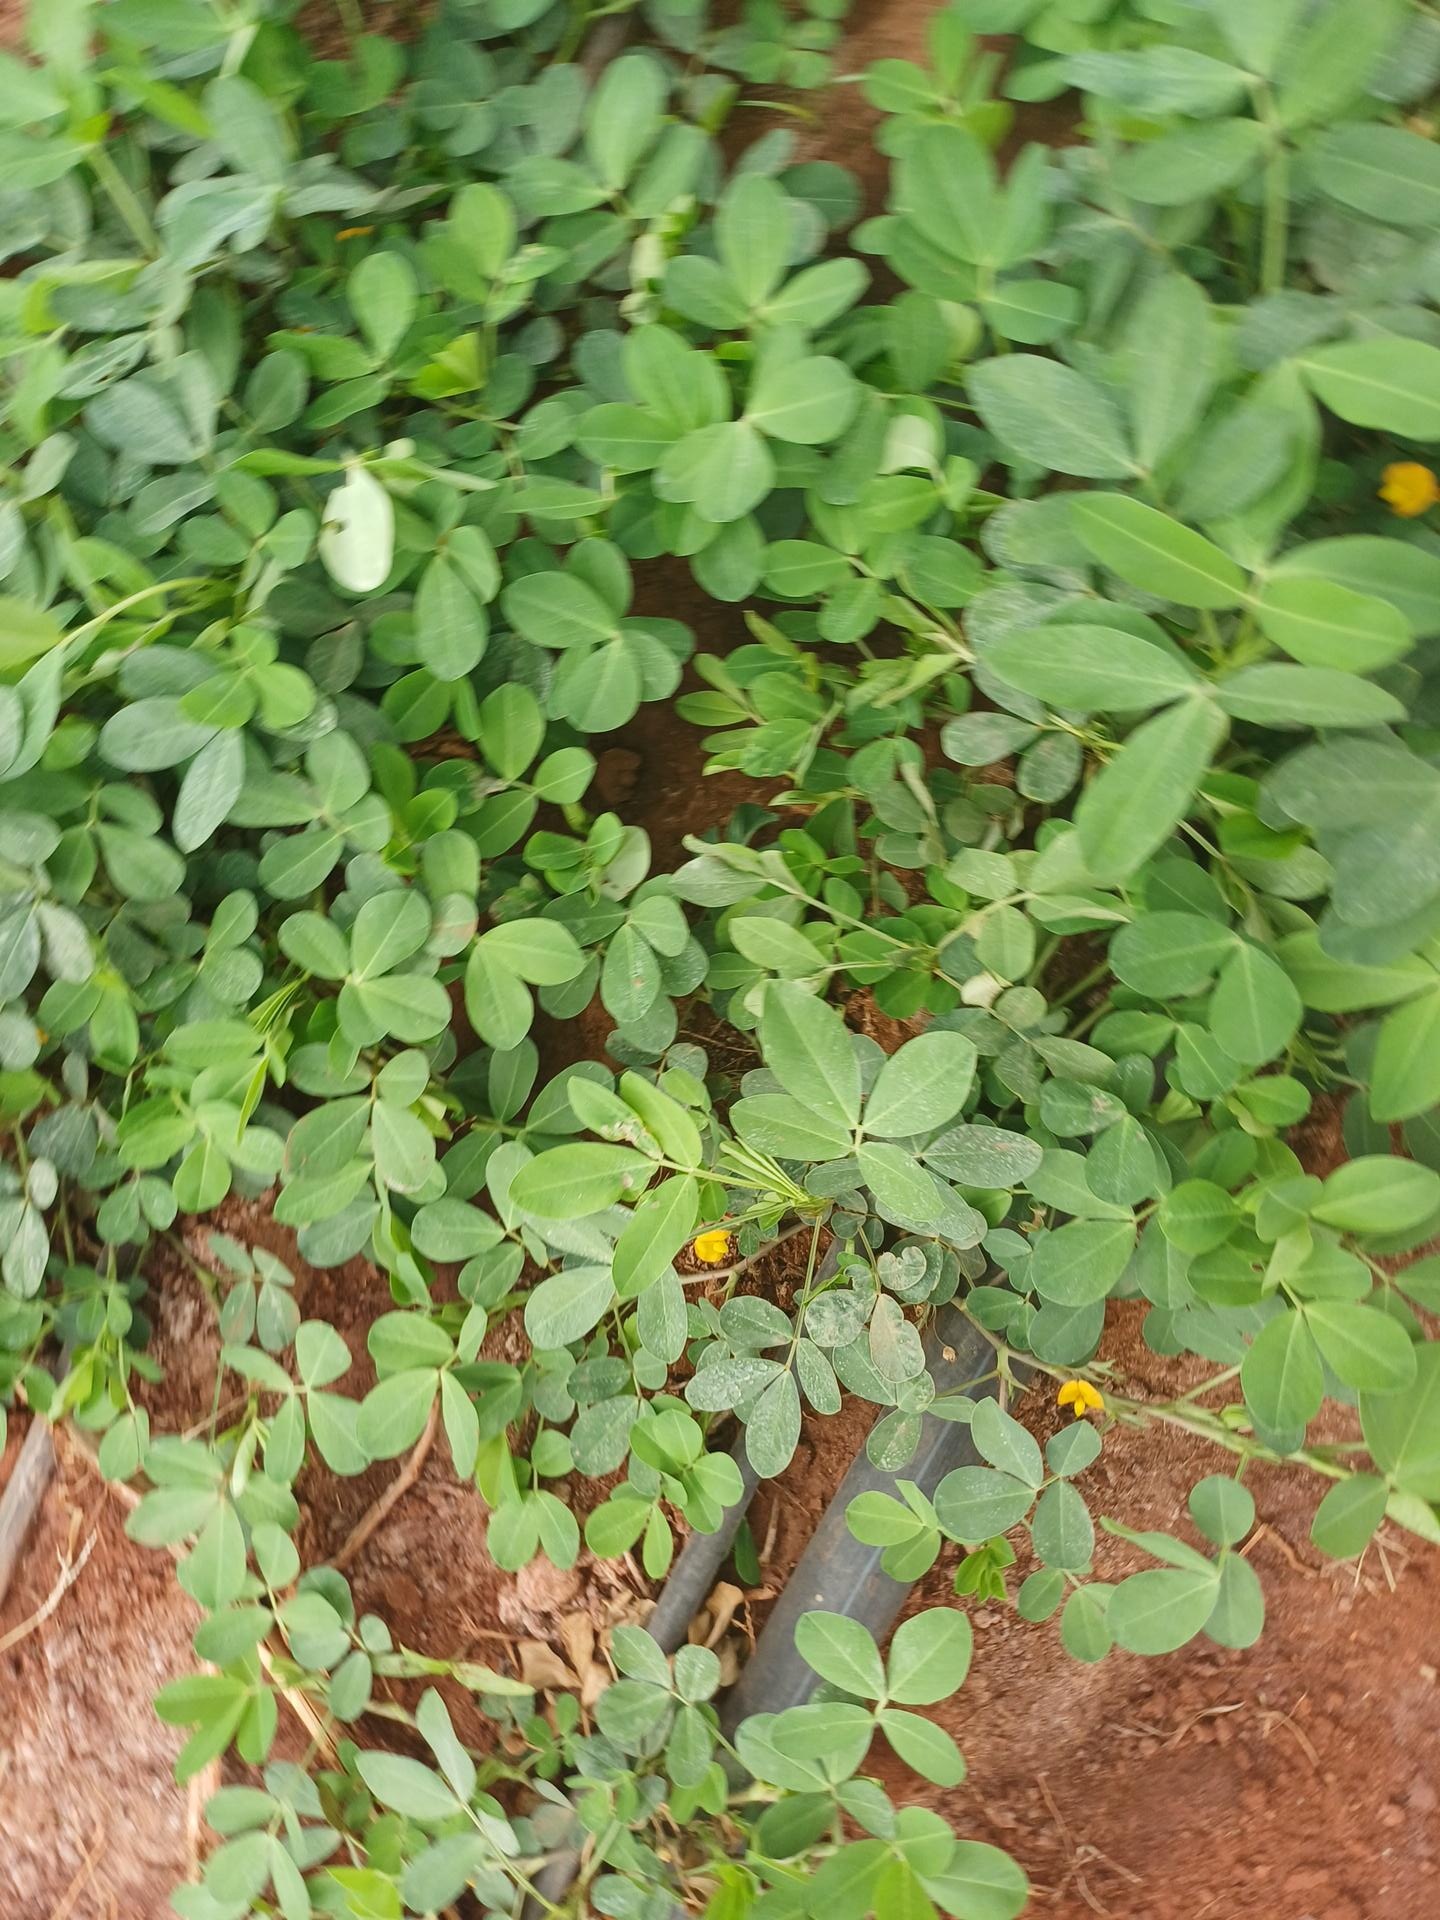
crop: groundnut
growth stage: flowering
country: Kenya
